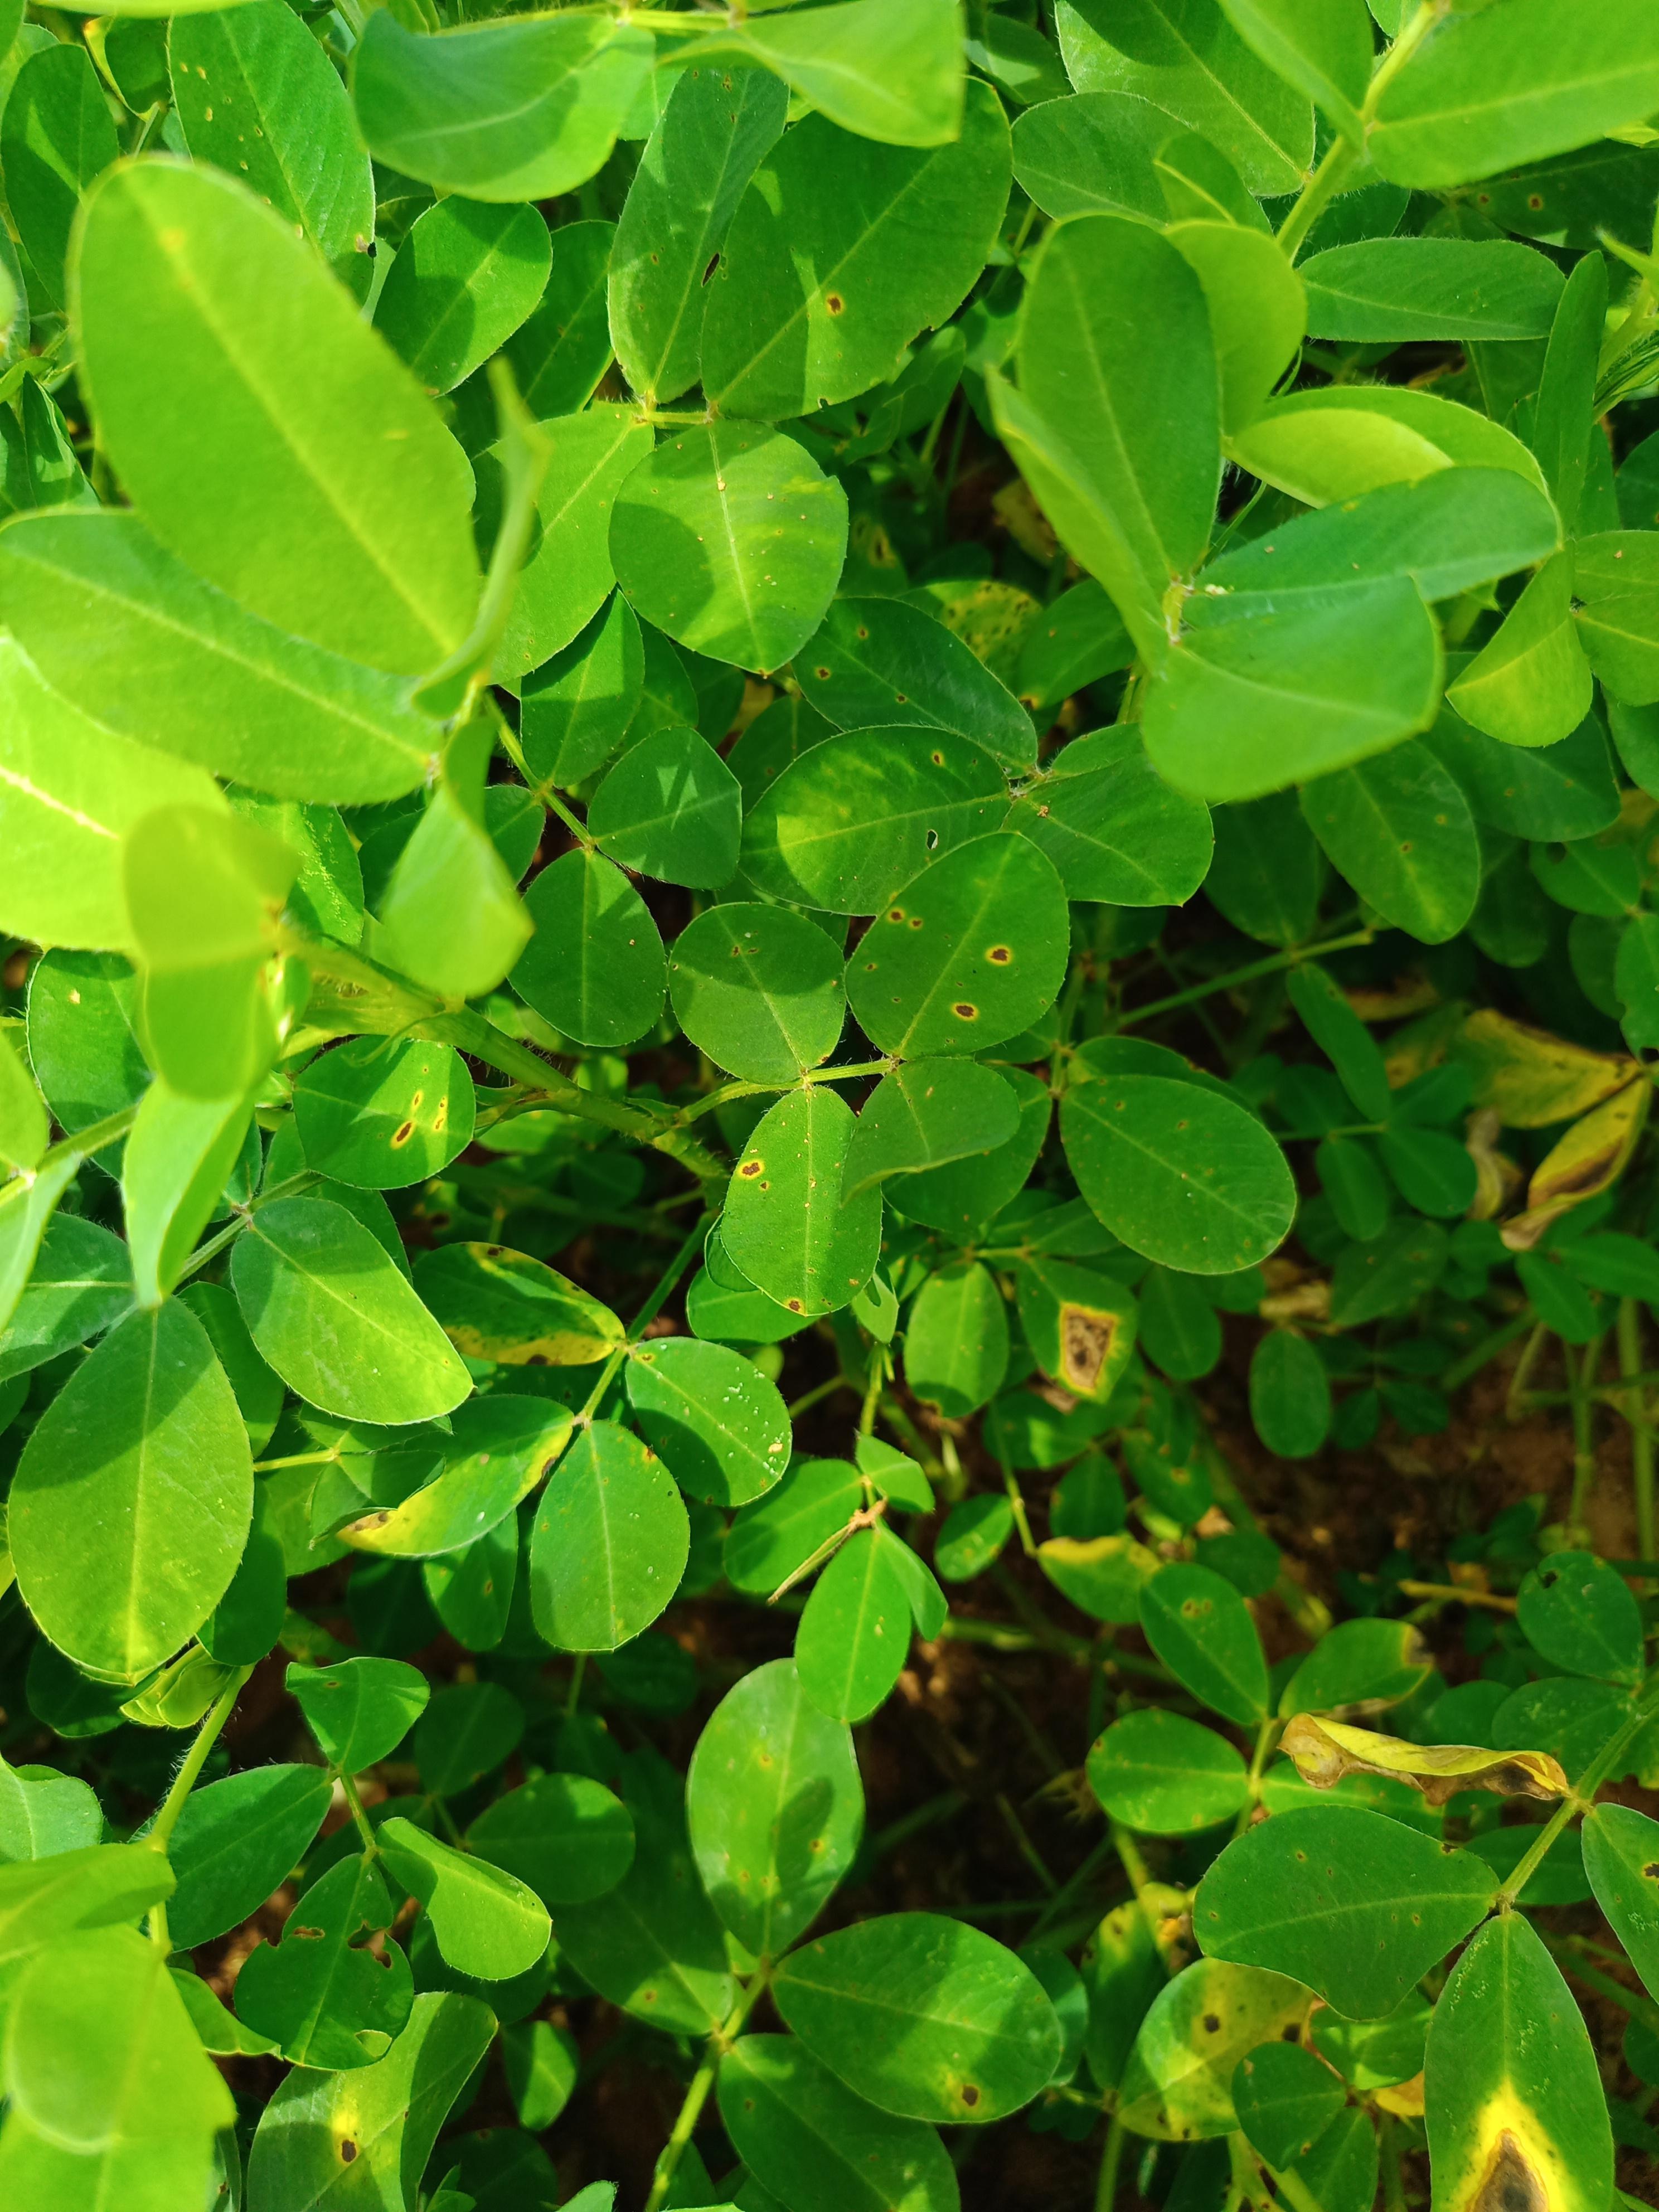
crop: groundnut
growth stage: development pod
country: Ghana
